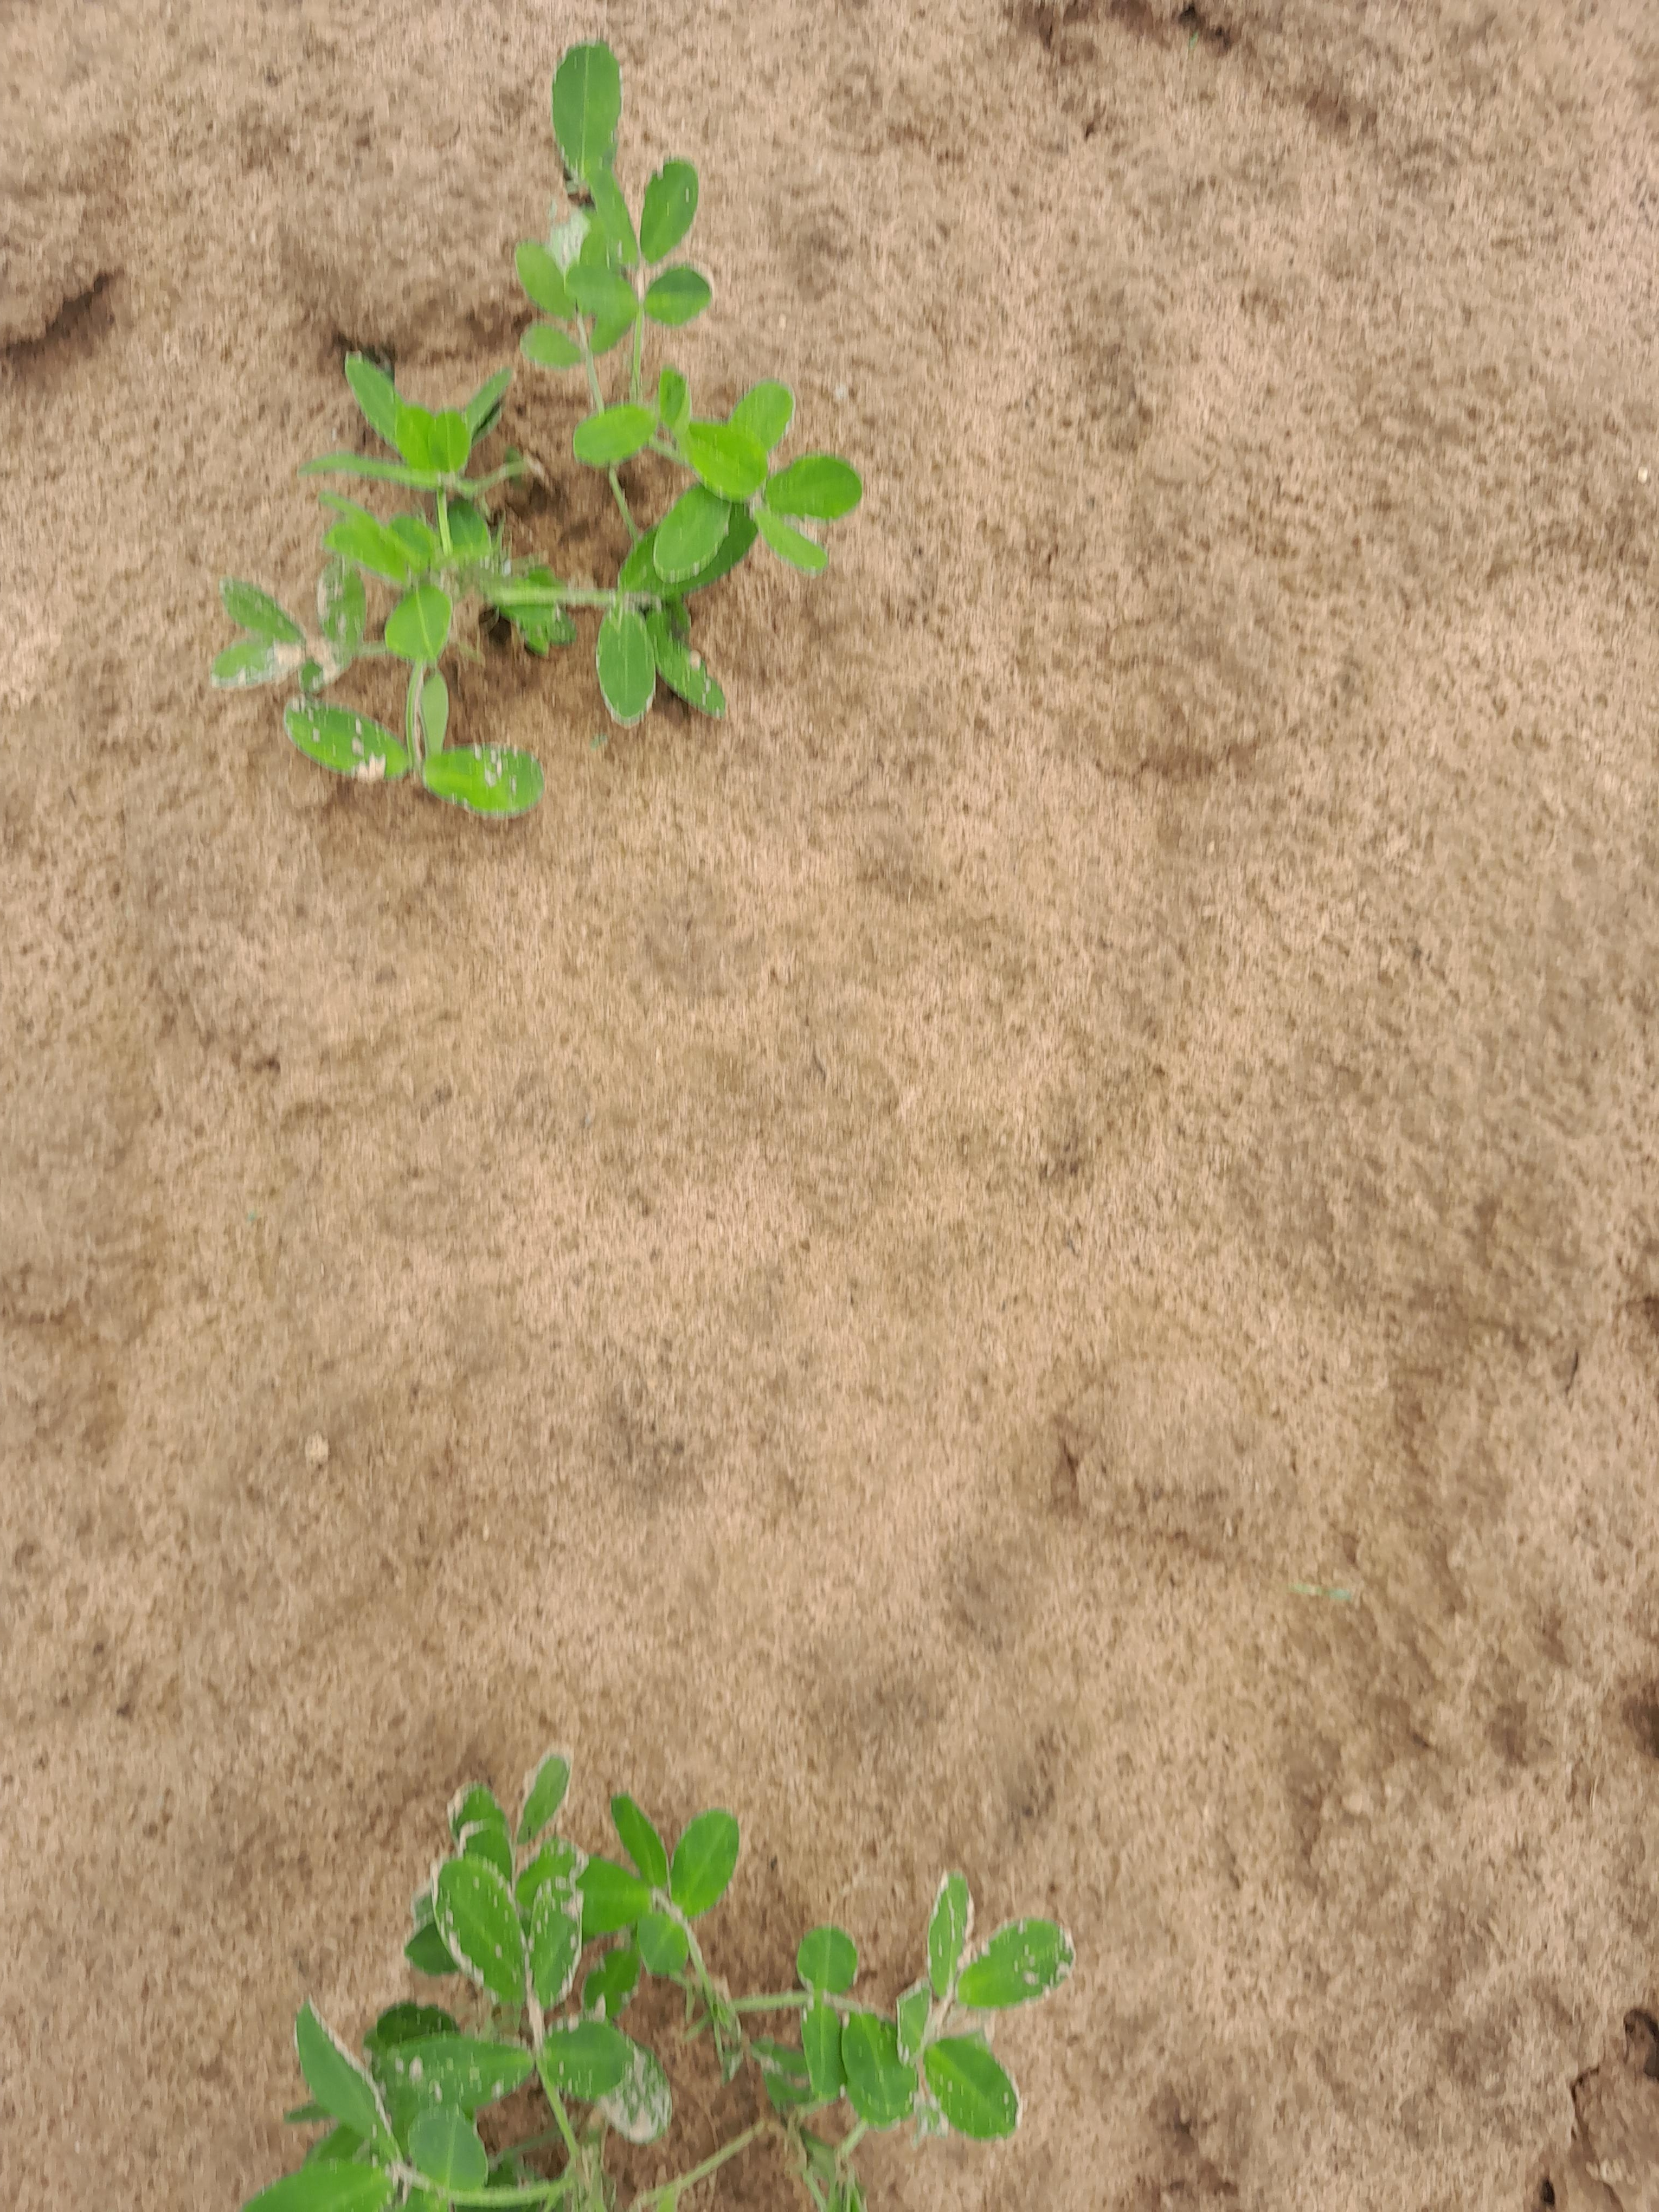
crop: groundnut
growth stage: flowering
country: Senegal
